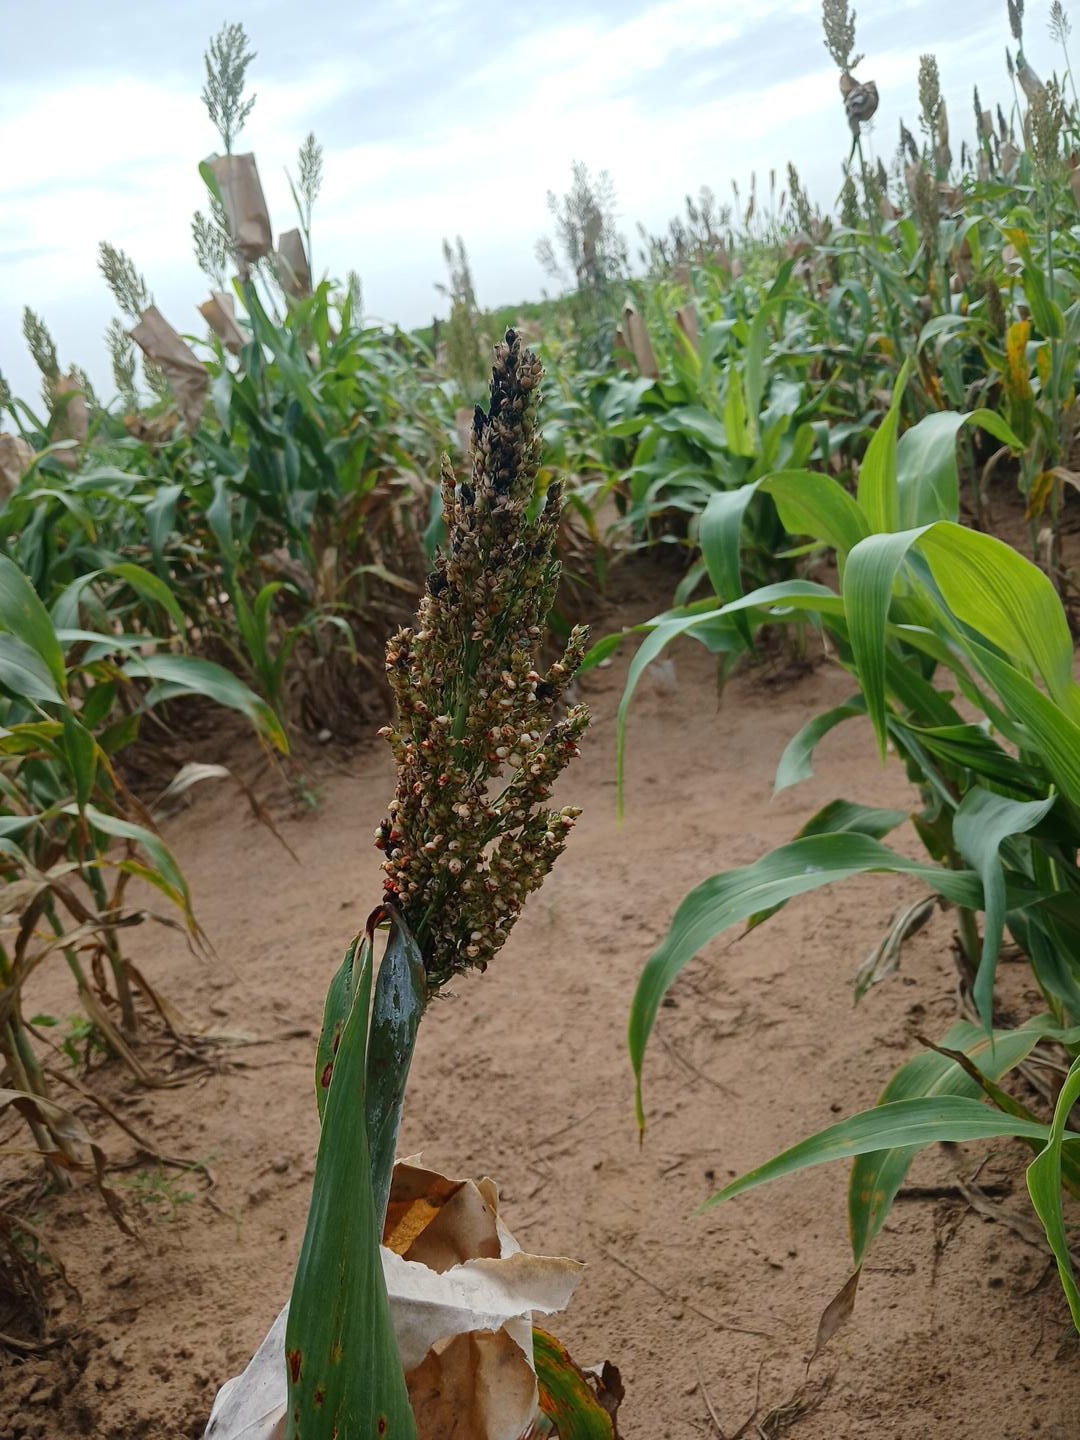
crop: sorghum
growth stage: filling grain
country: Senegal
